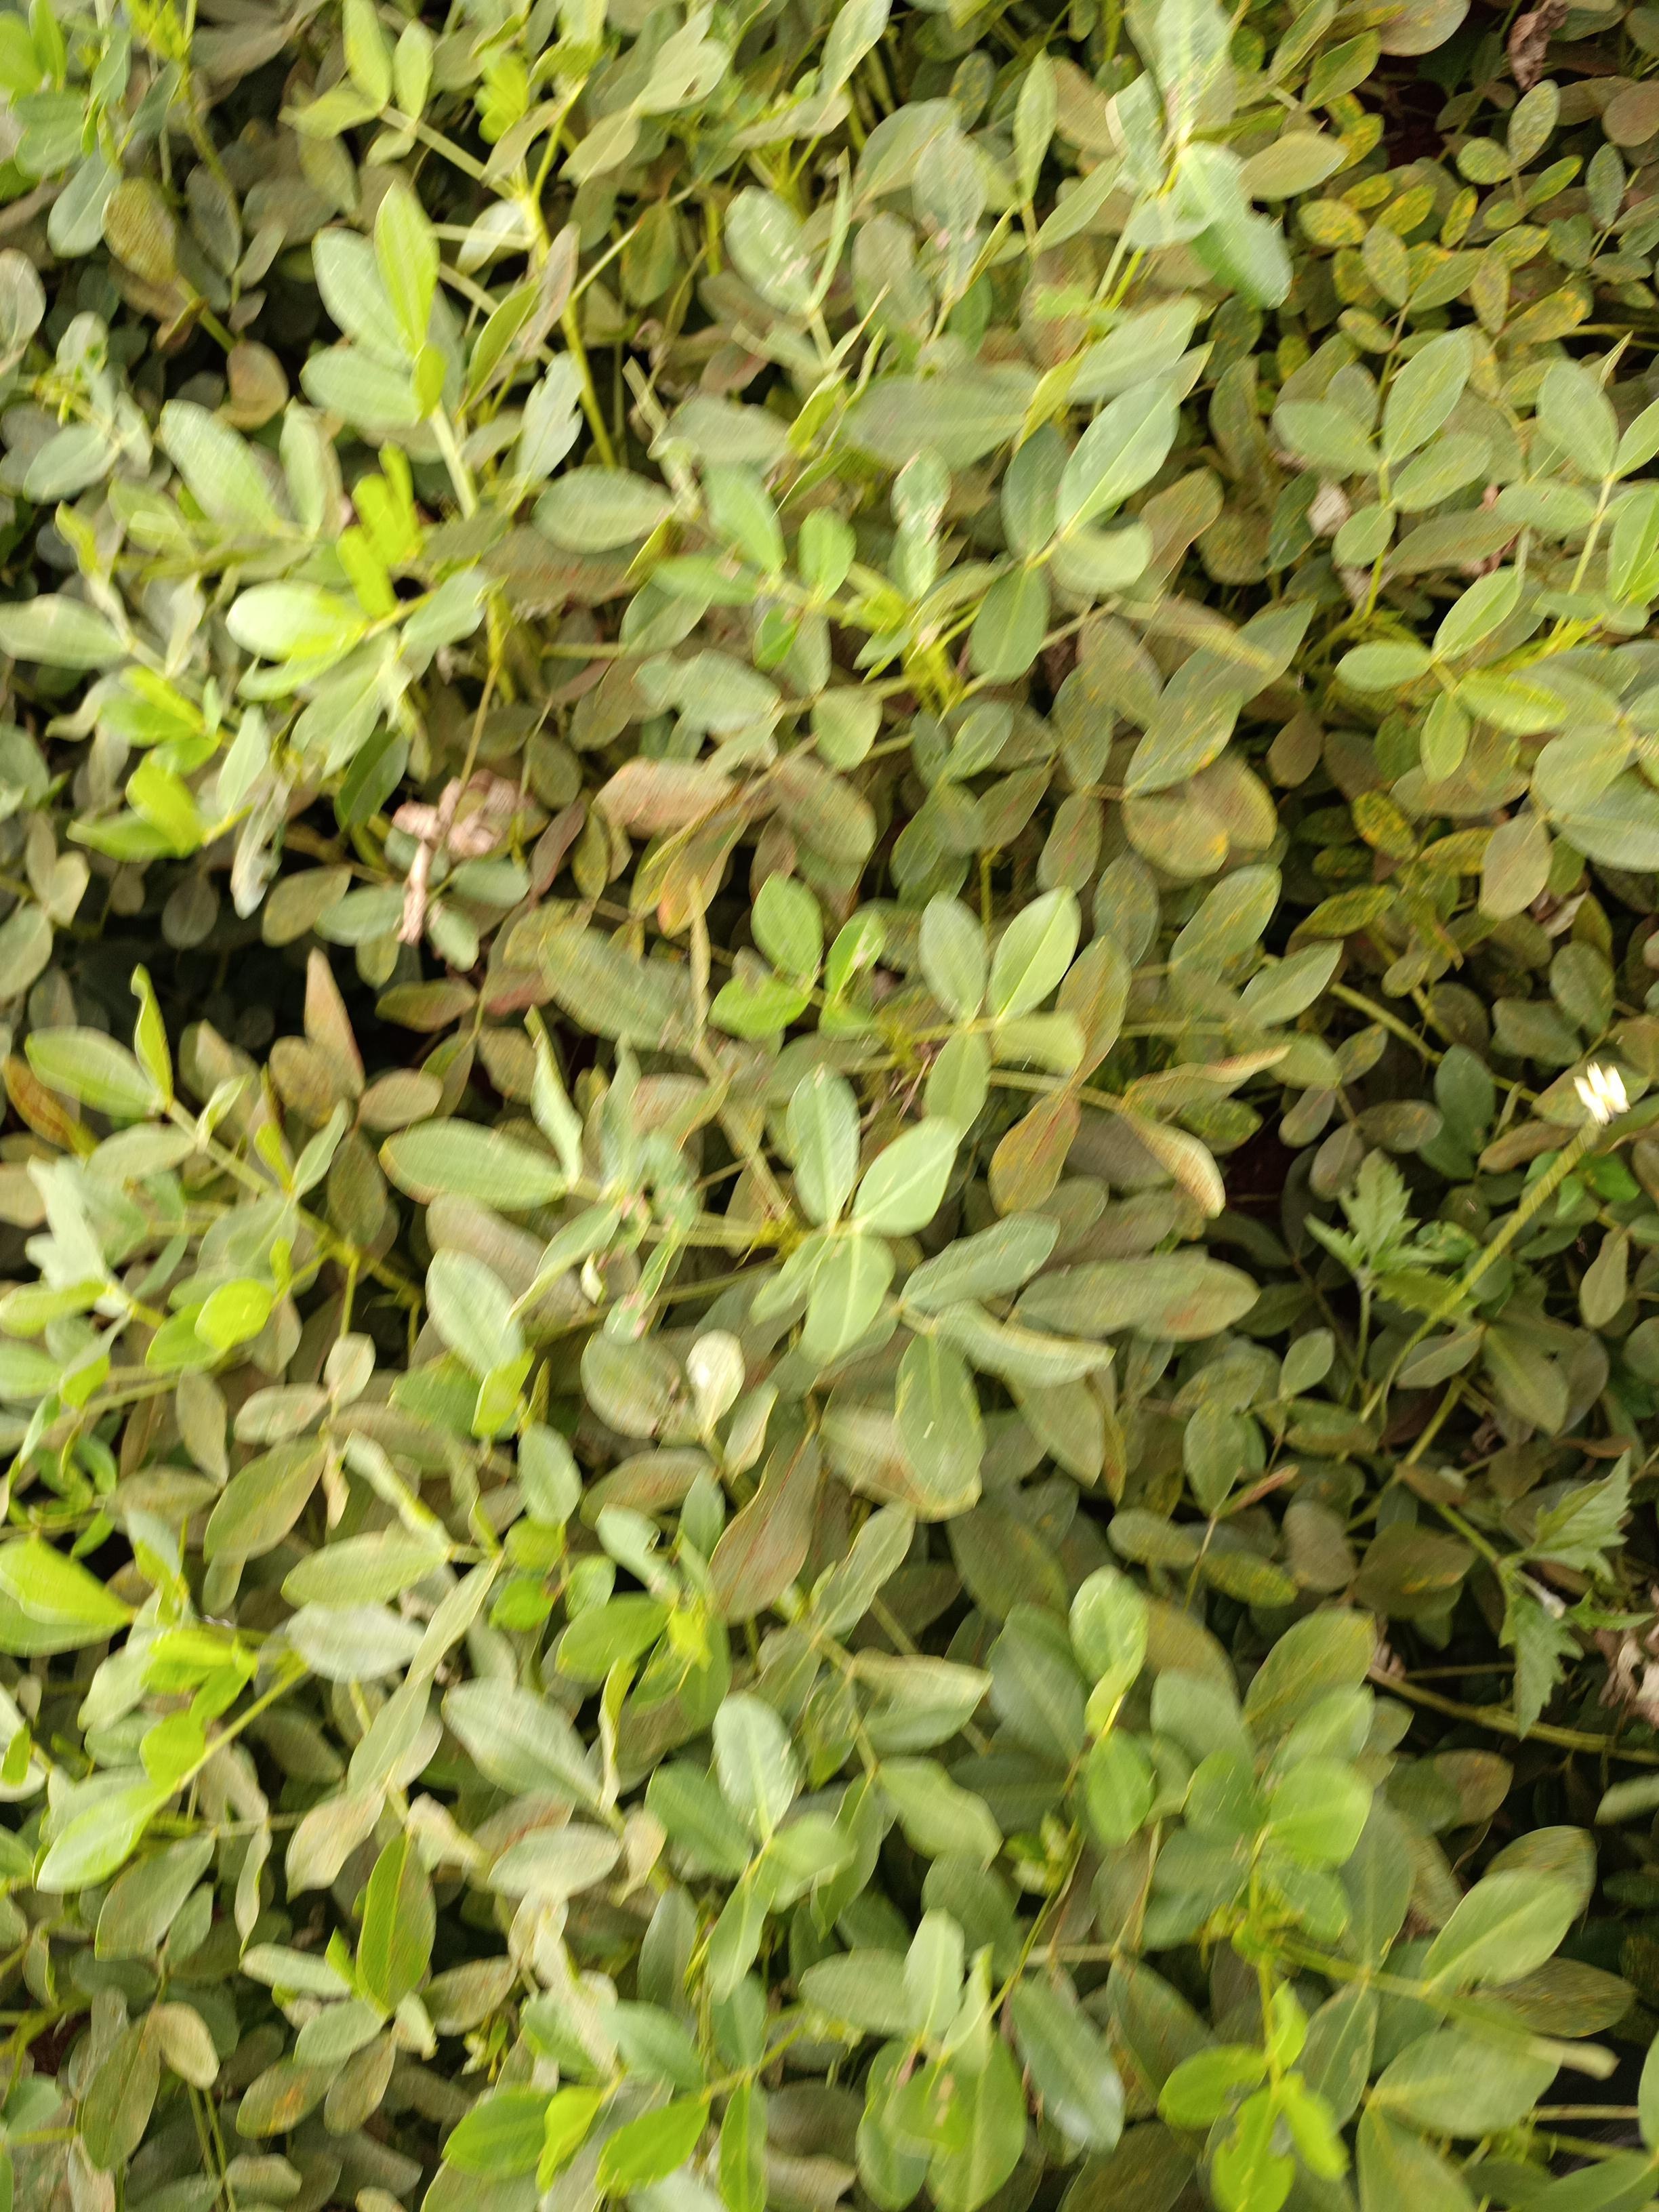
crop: groundnut
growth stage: pegging
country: Kenya
